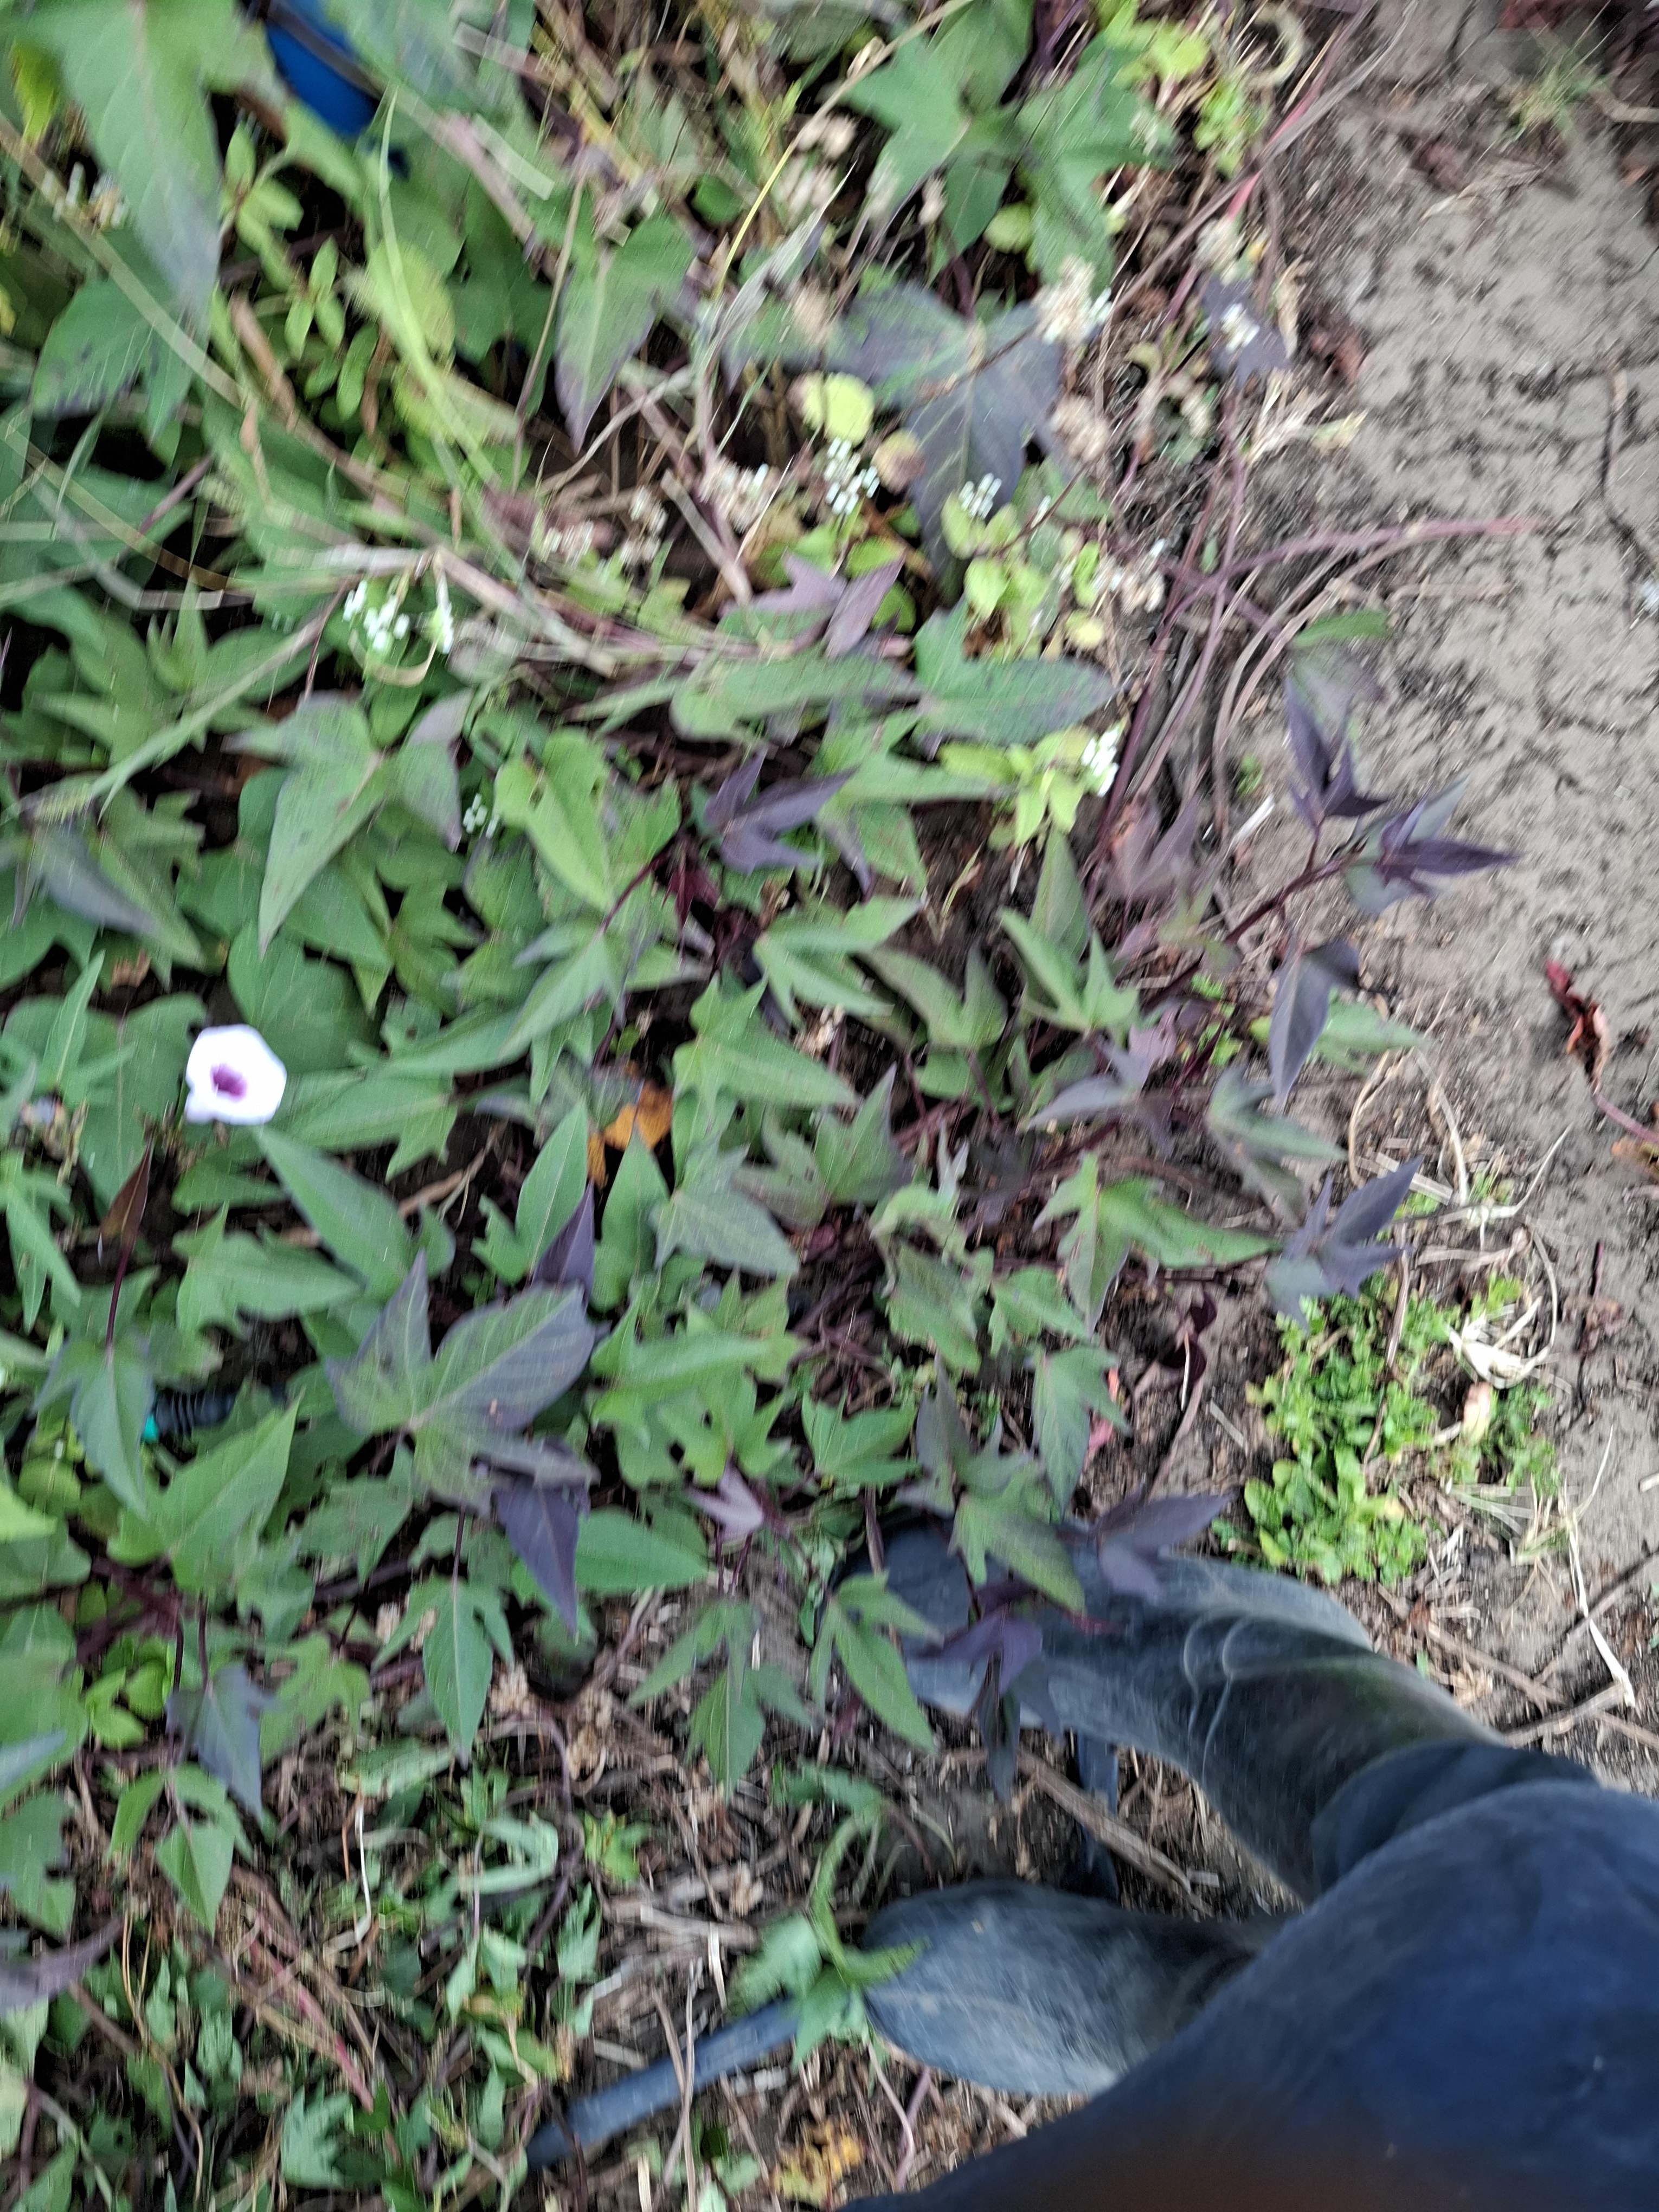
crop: sweet potato
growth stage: flowering
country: Tanzania
